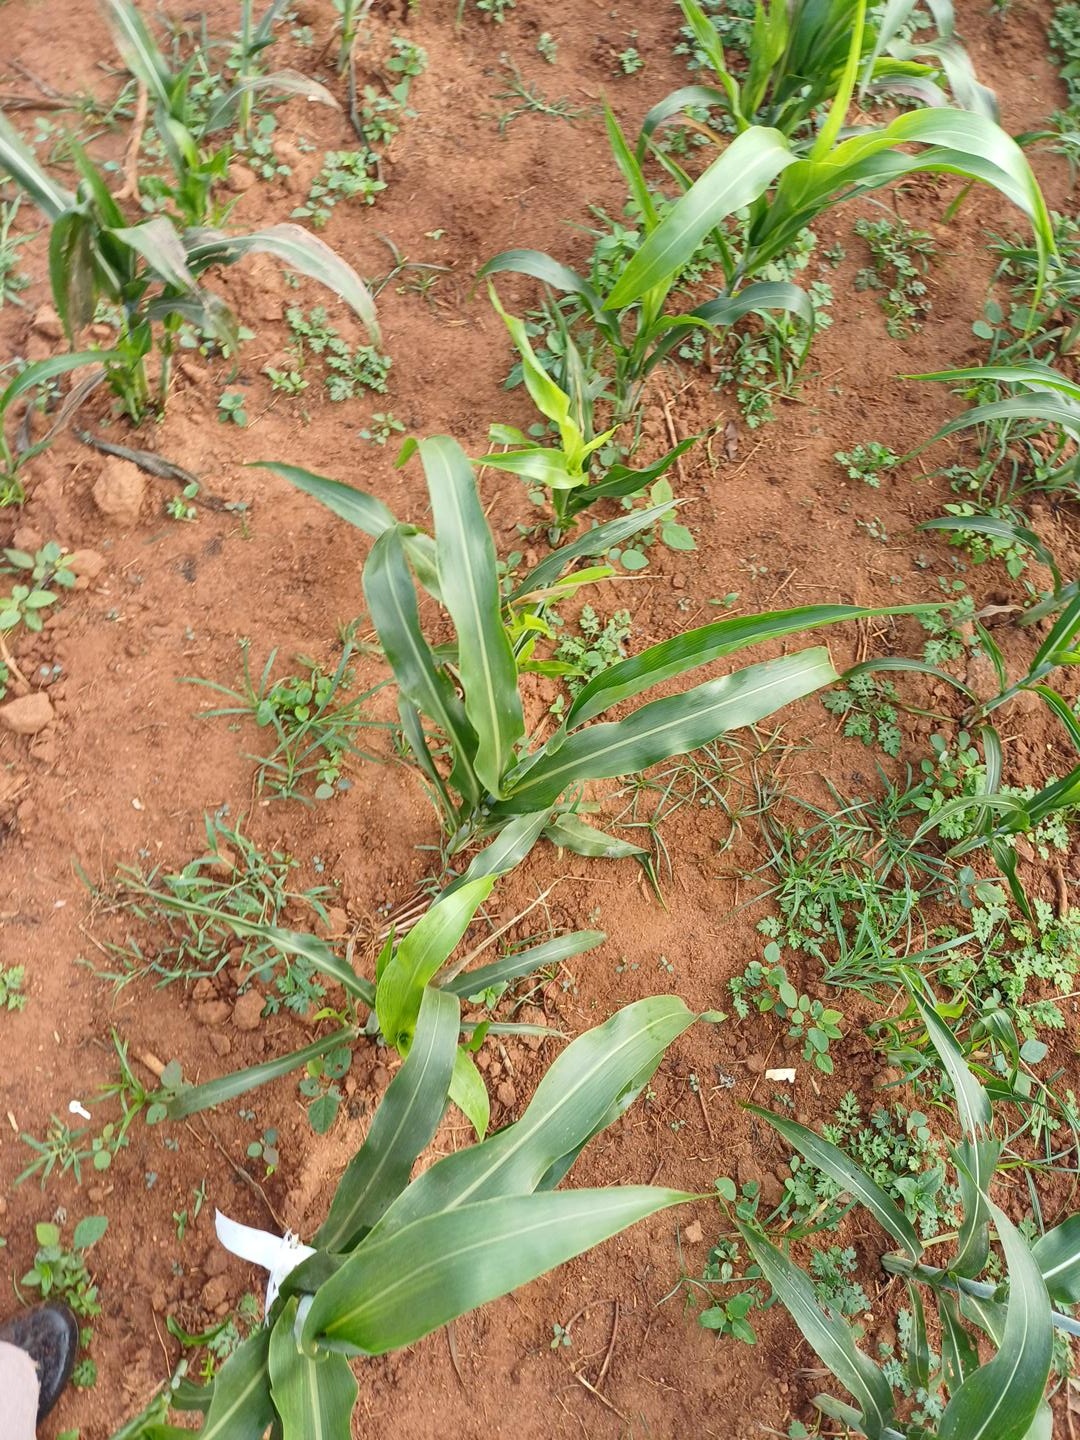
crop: sorghum
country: Kenya
